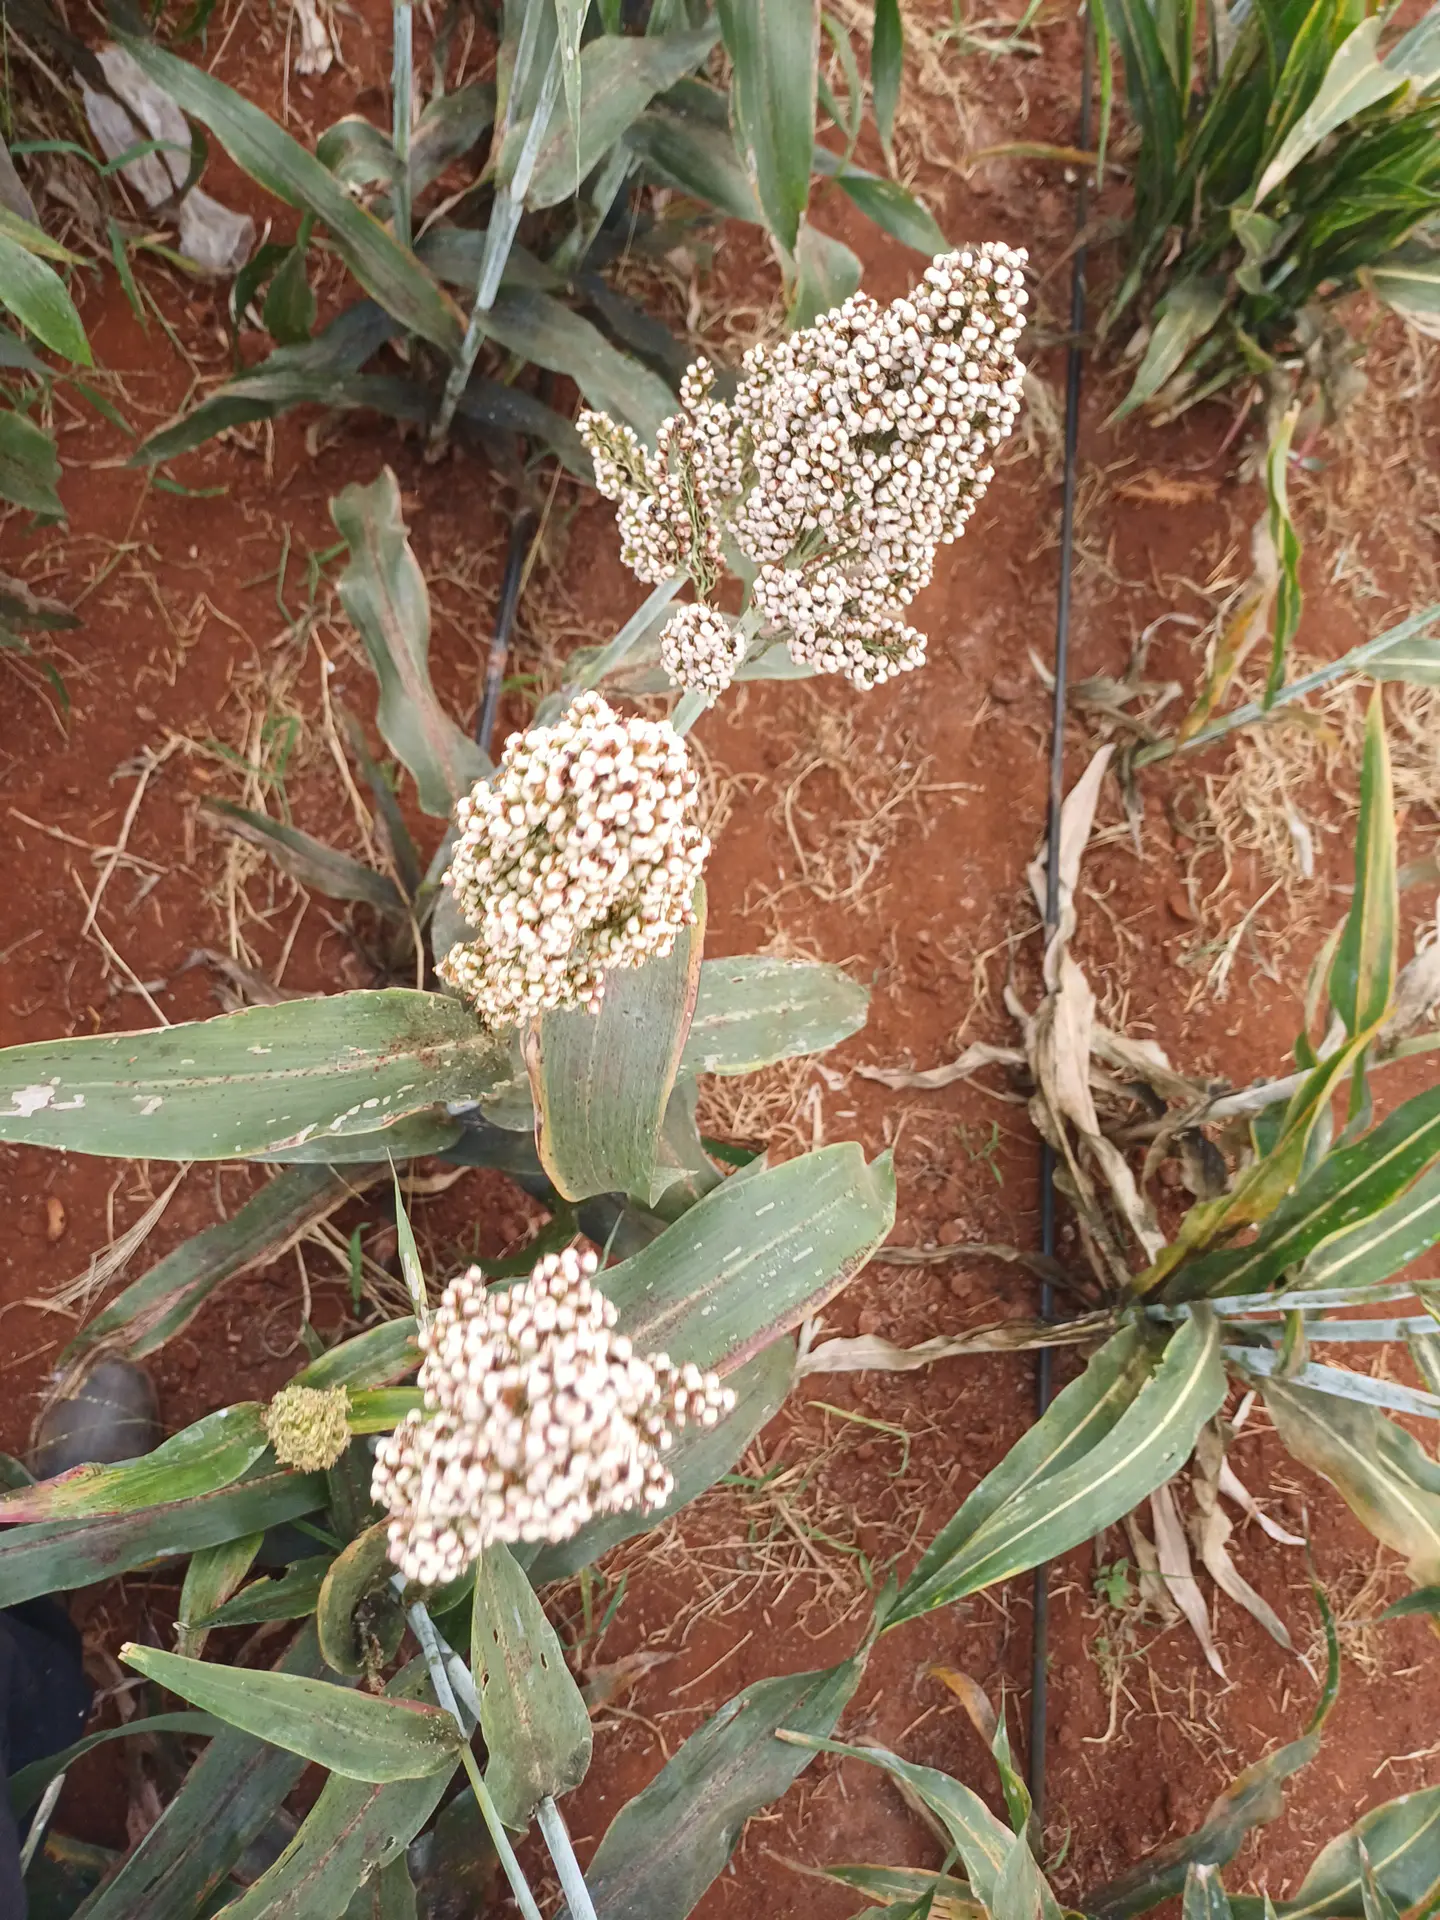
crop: sorghum
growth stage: filling grain
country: Kenya
